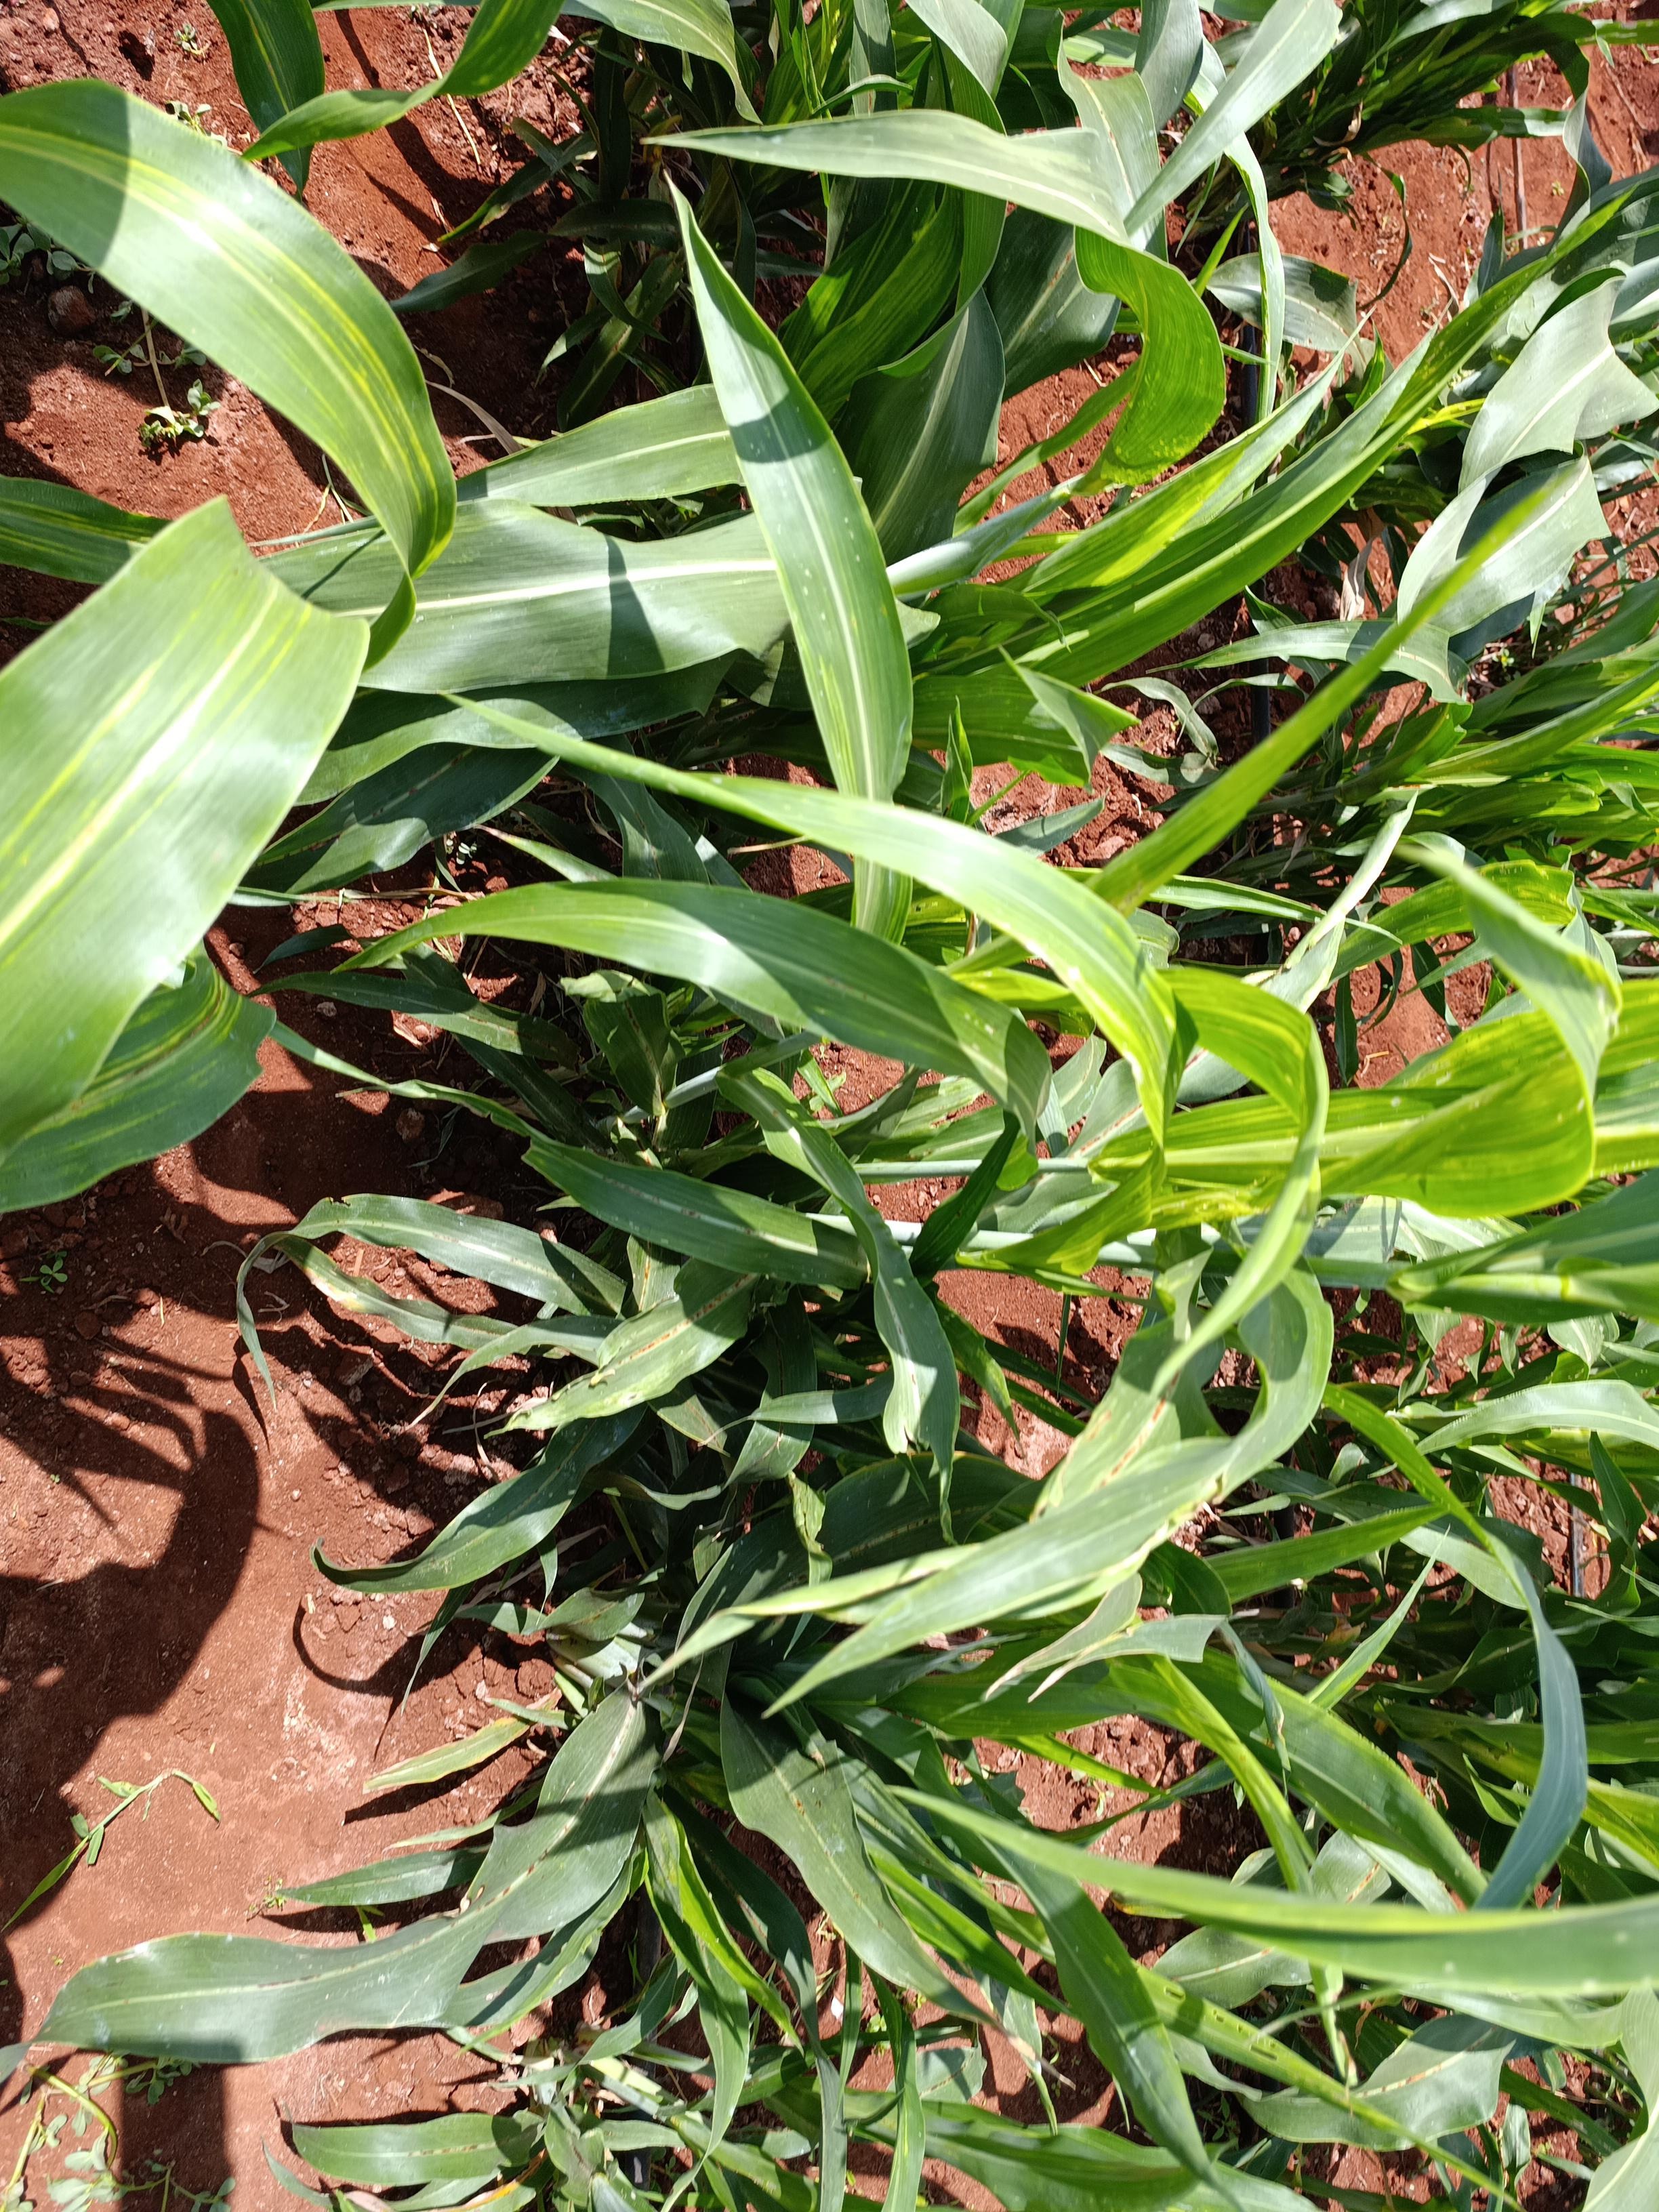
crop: sorghum
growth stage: vegetative
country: Kenya
